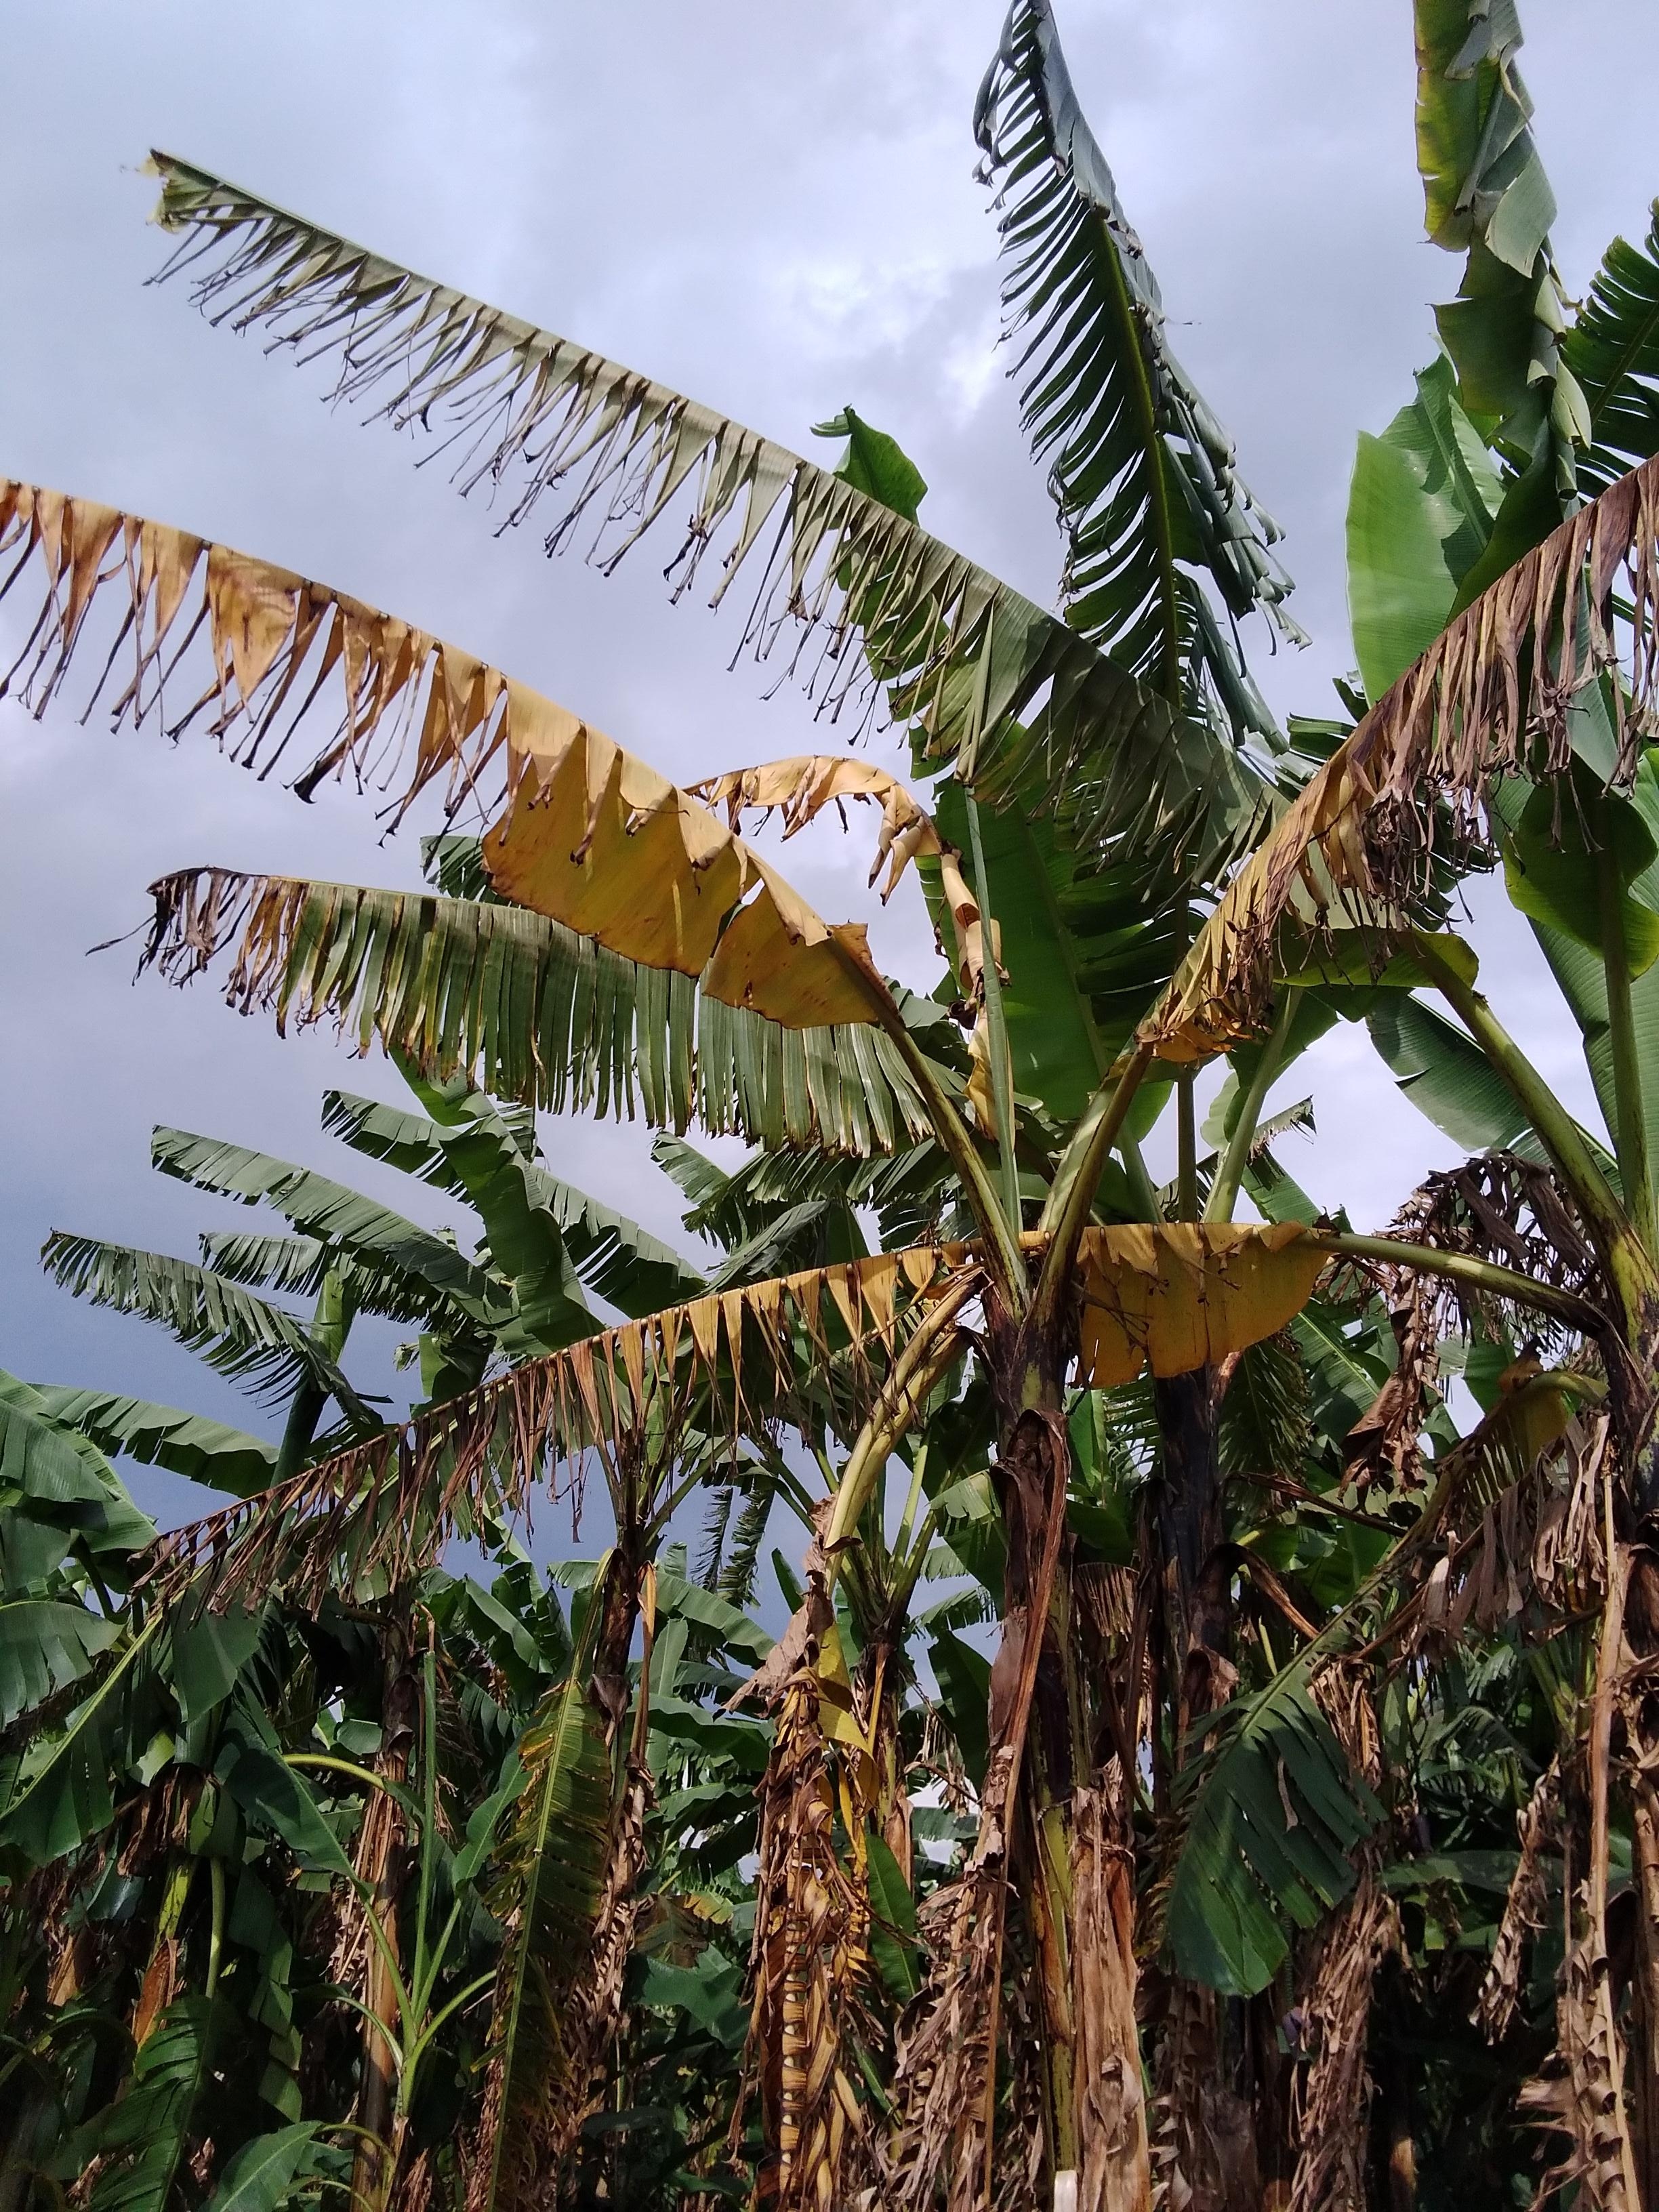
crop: banana
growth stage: vegetative
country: Uganda
